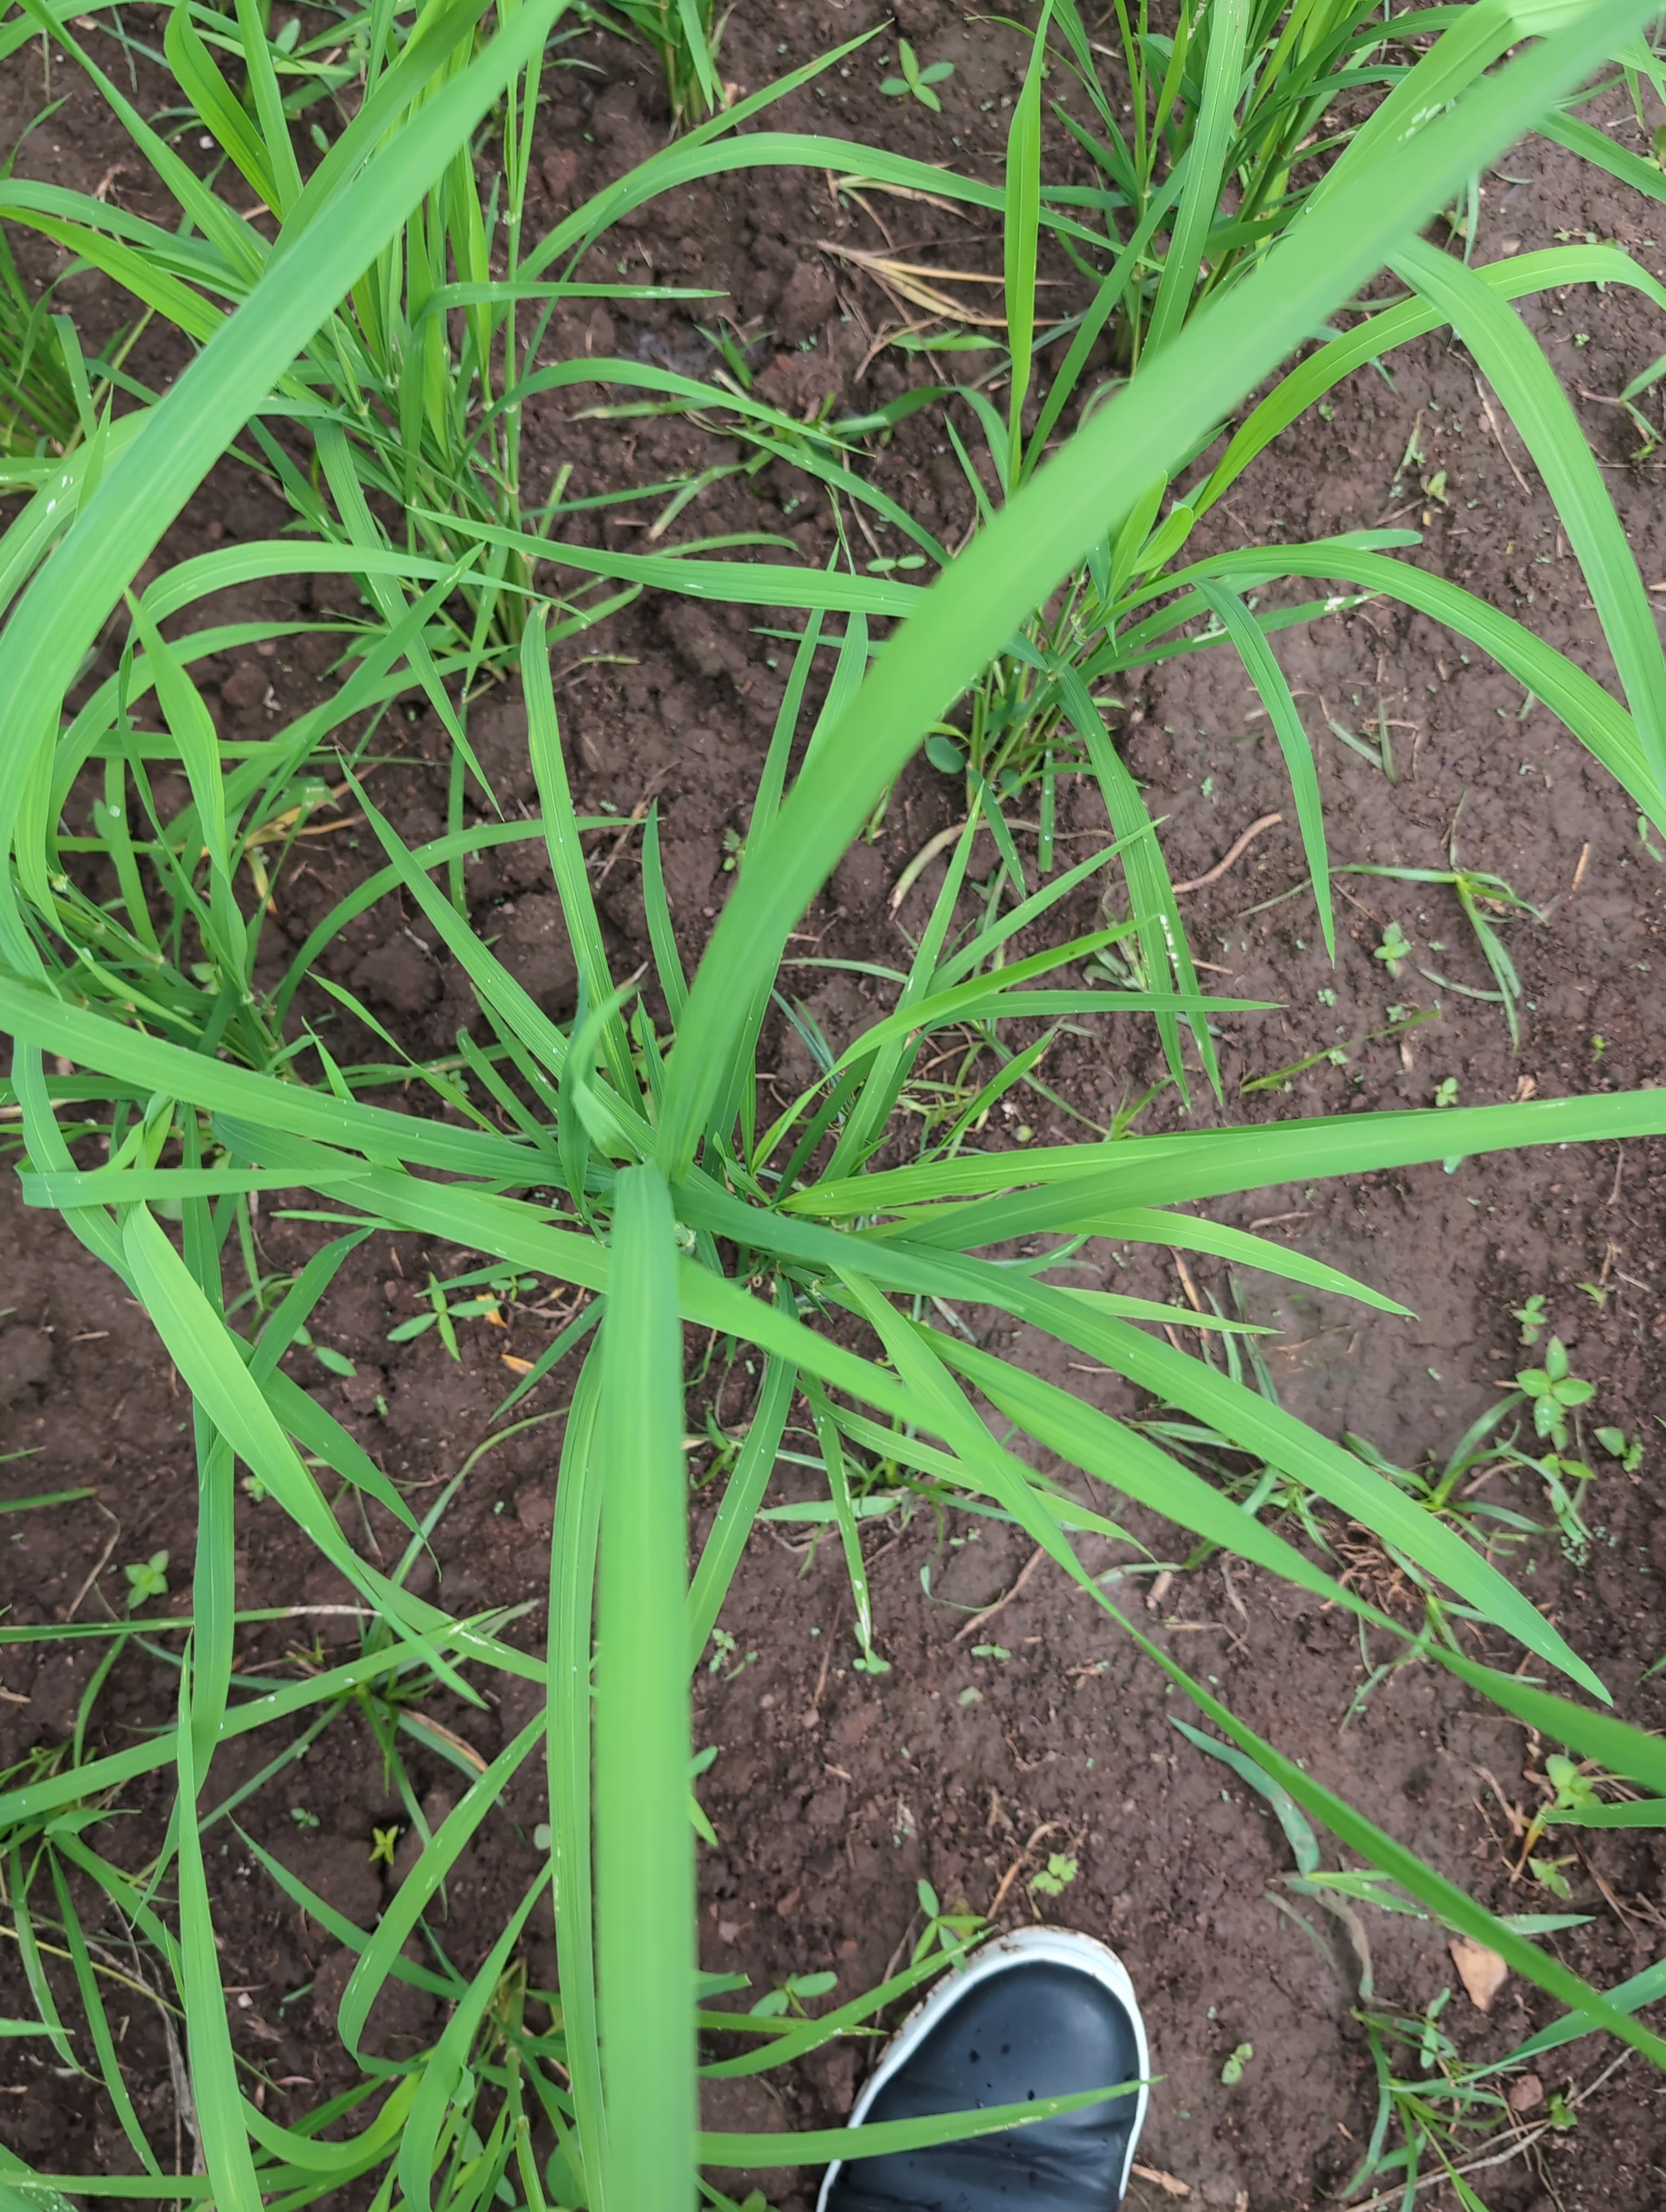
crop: rice
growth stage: tillering
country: Côte d'Ivoire
